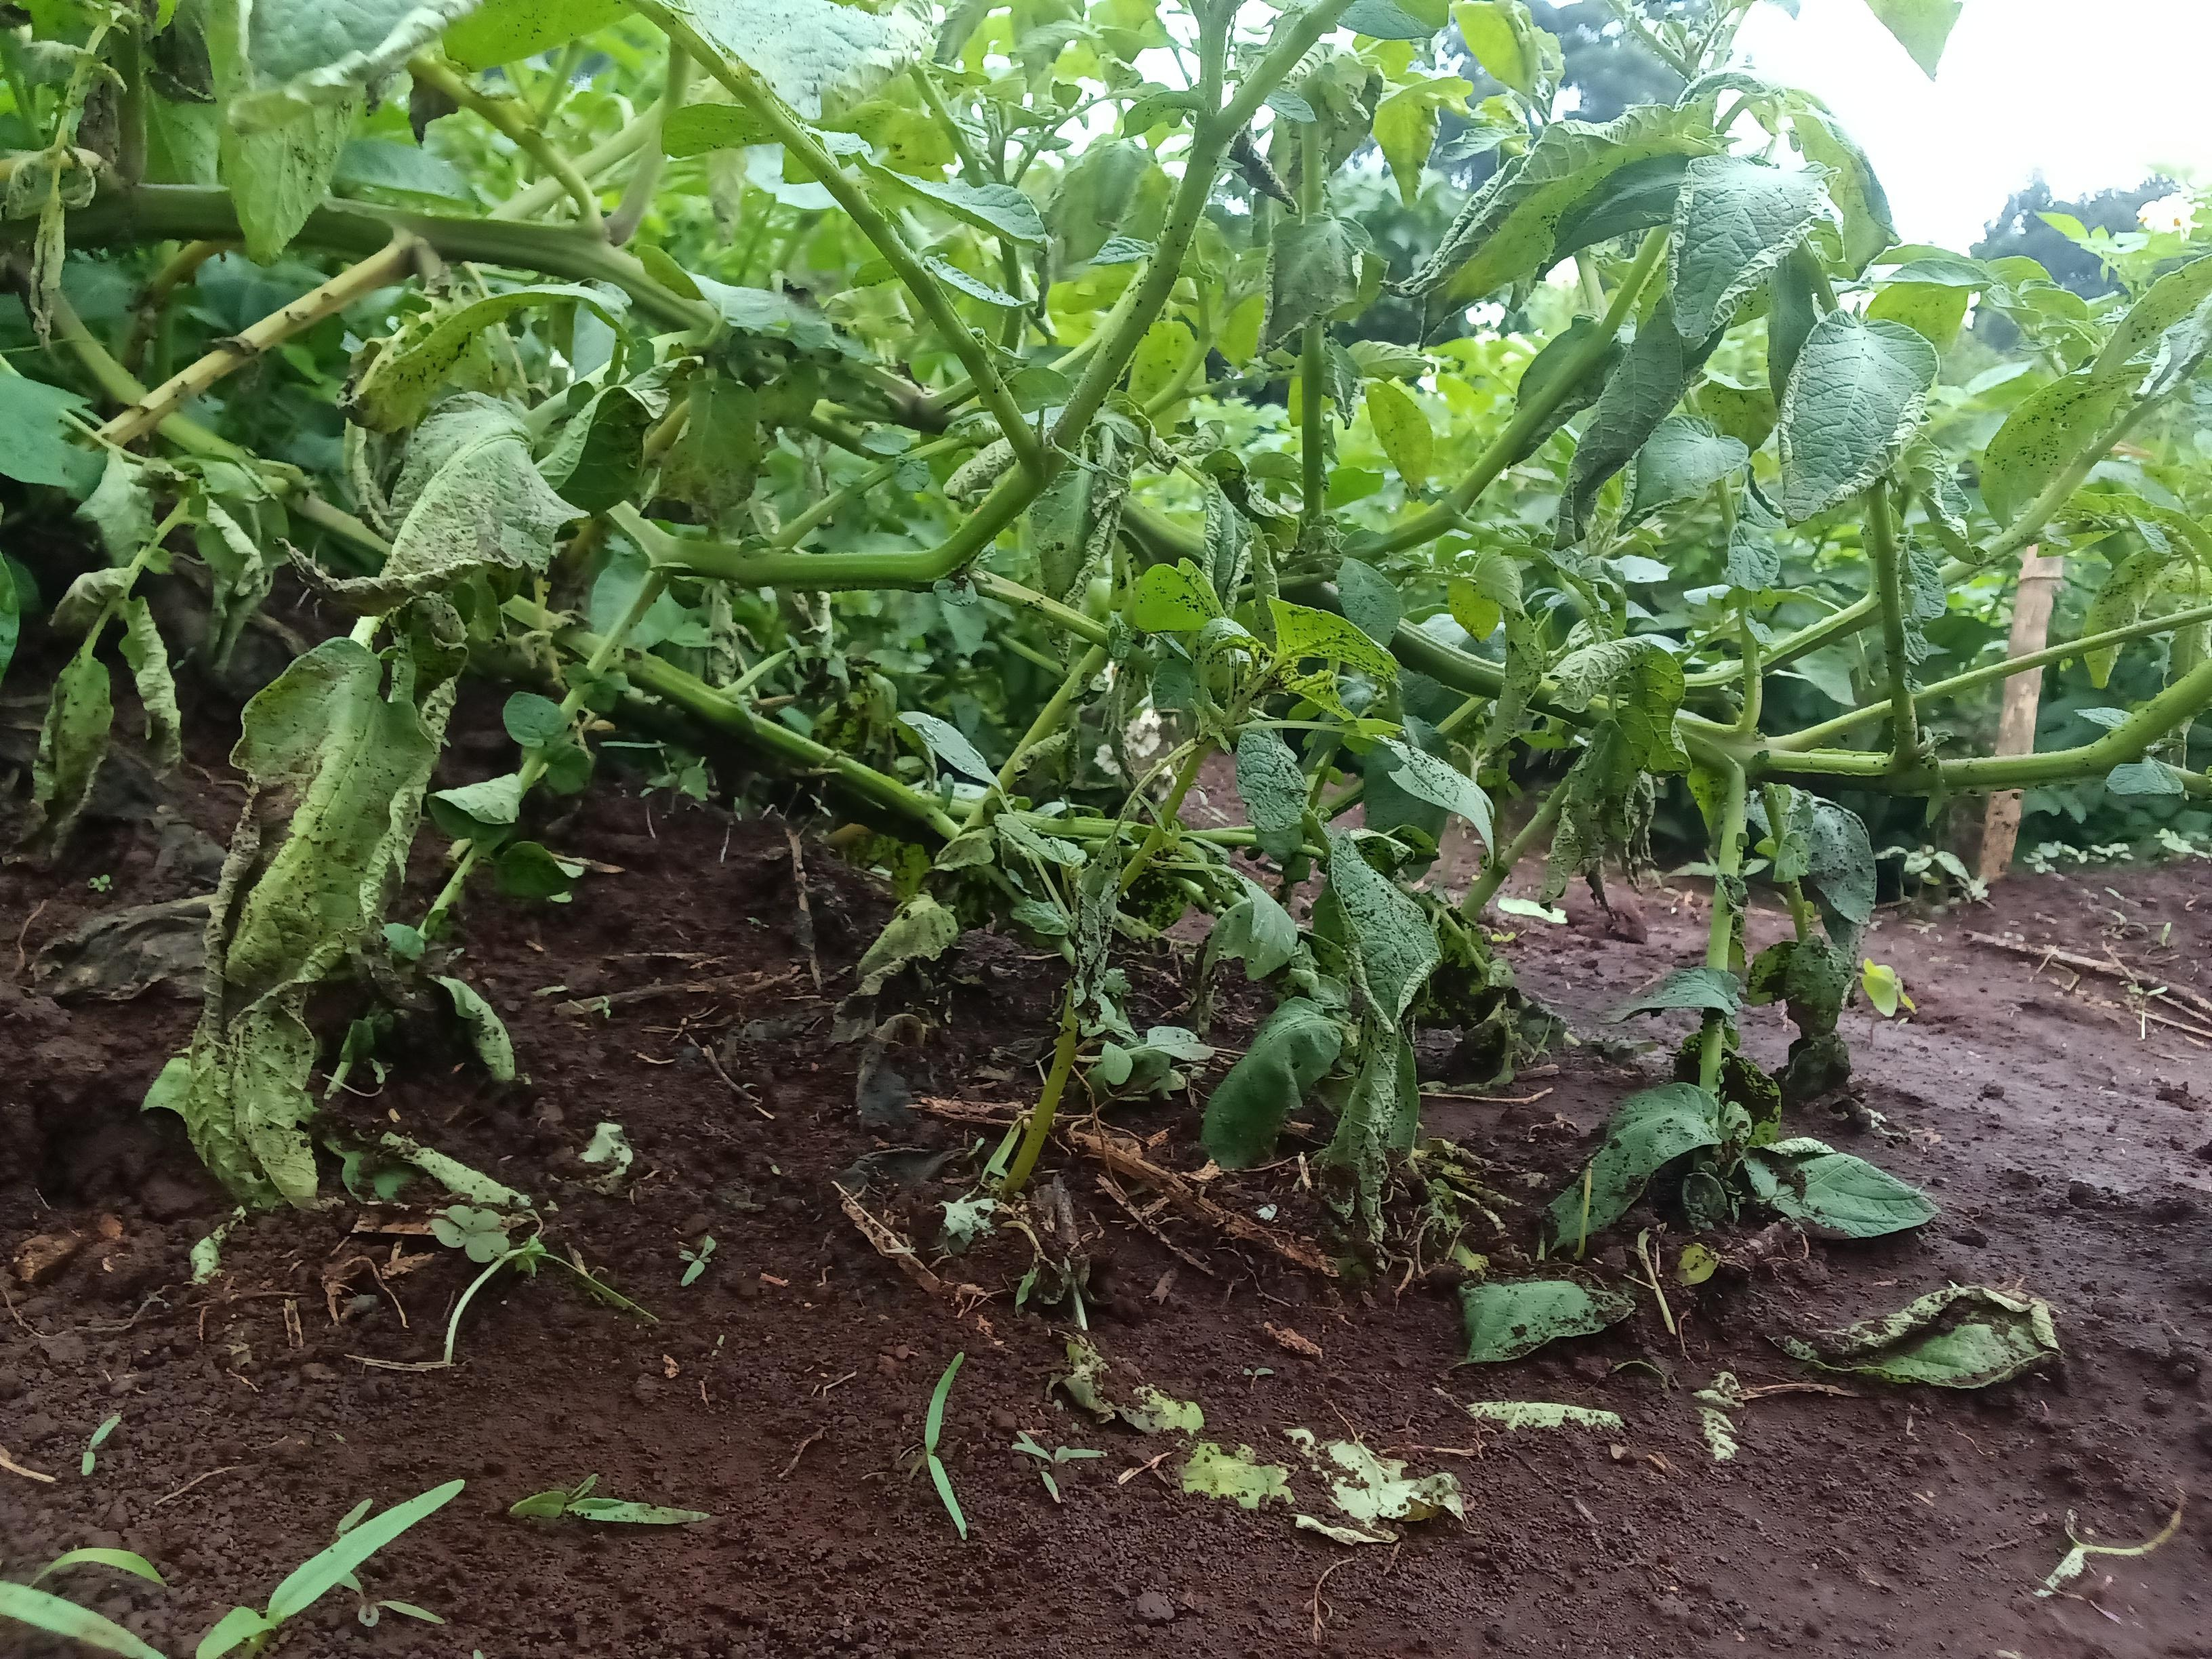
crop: potato
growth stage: flowering
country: Kenya
